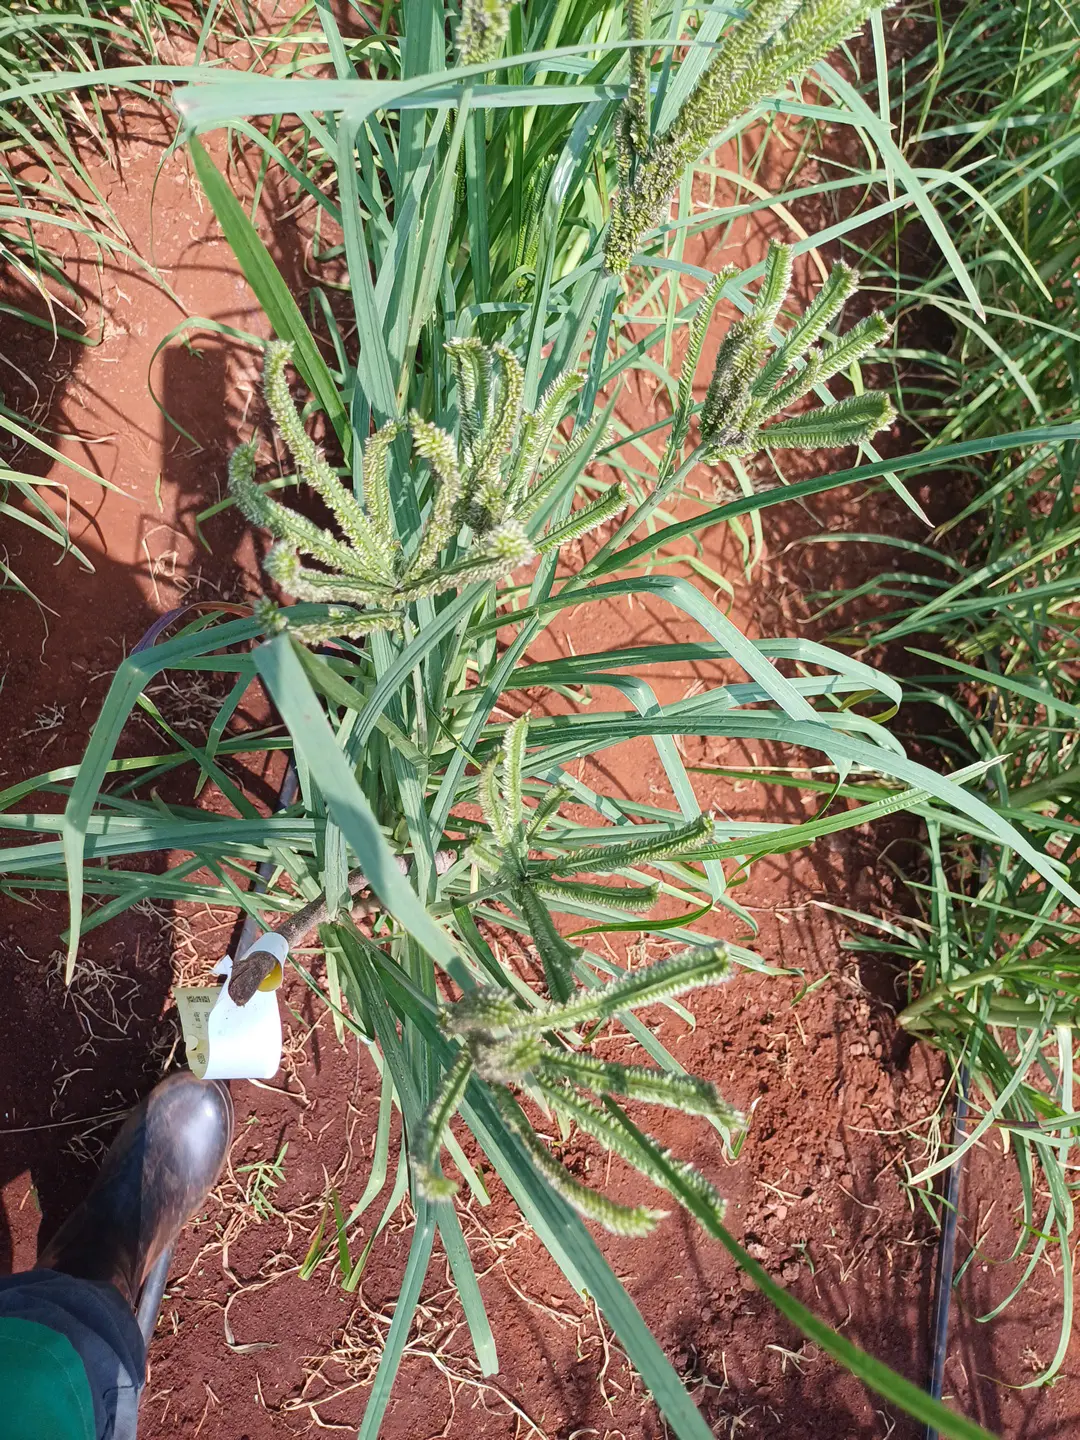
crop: finger millet
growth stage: flowering
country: Kenya
